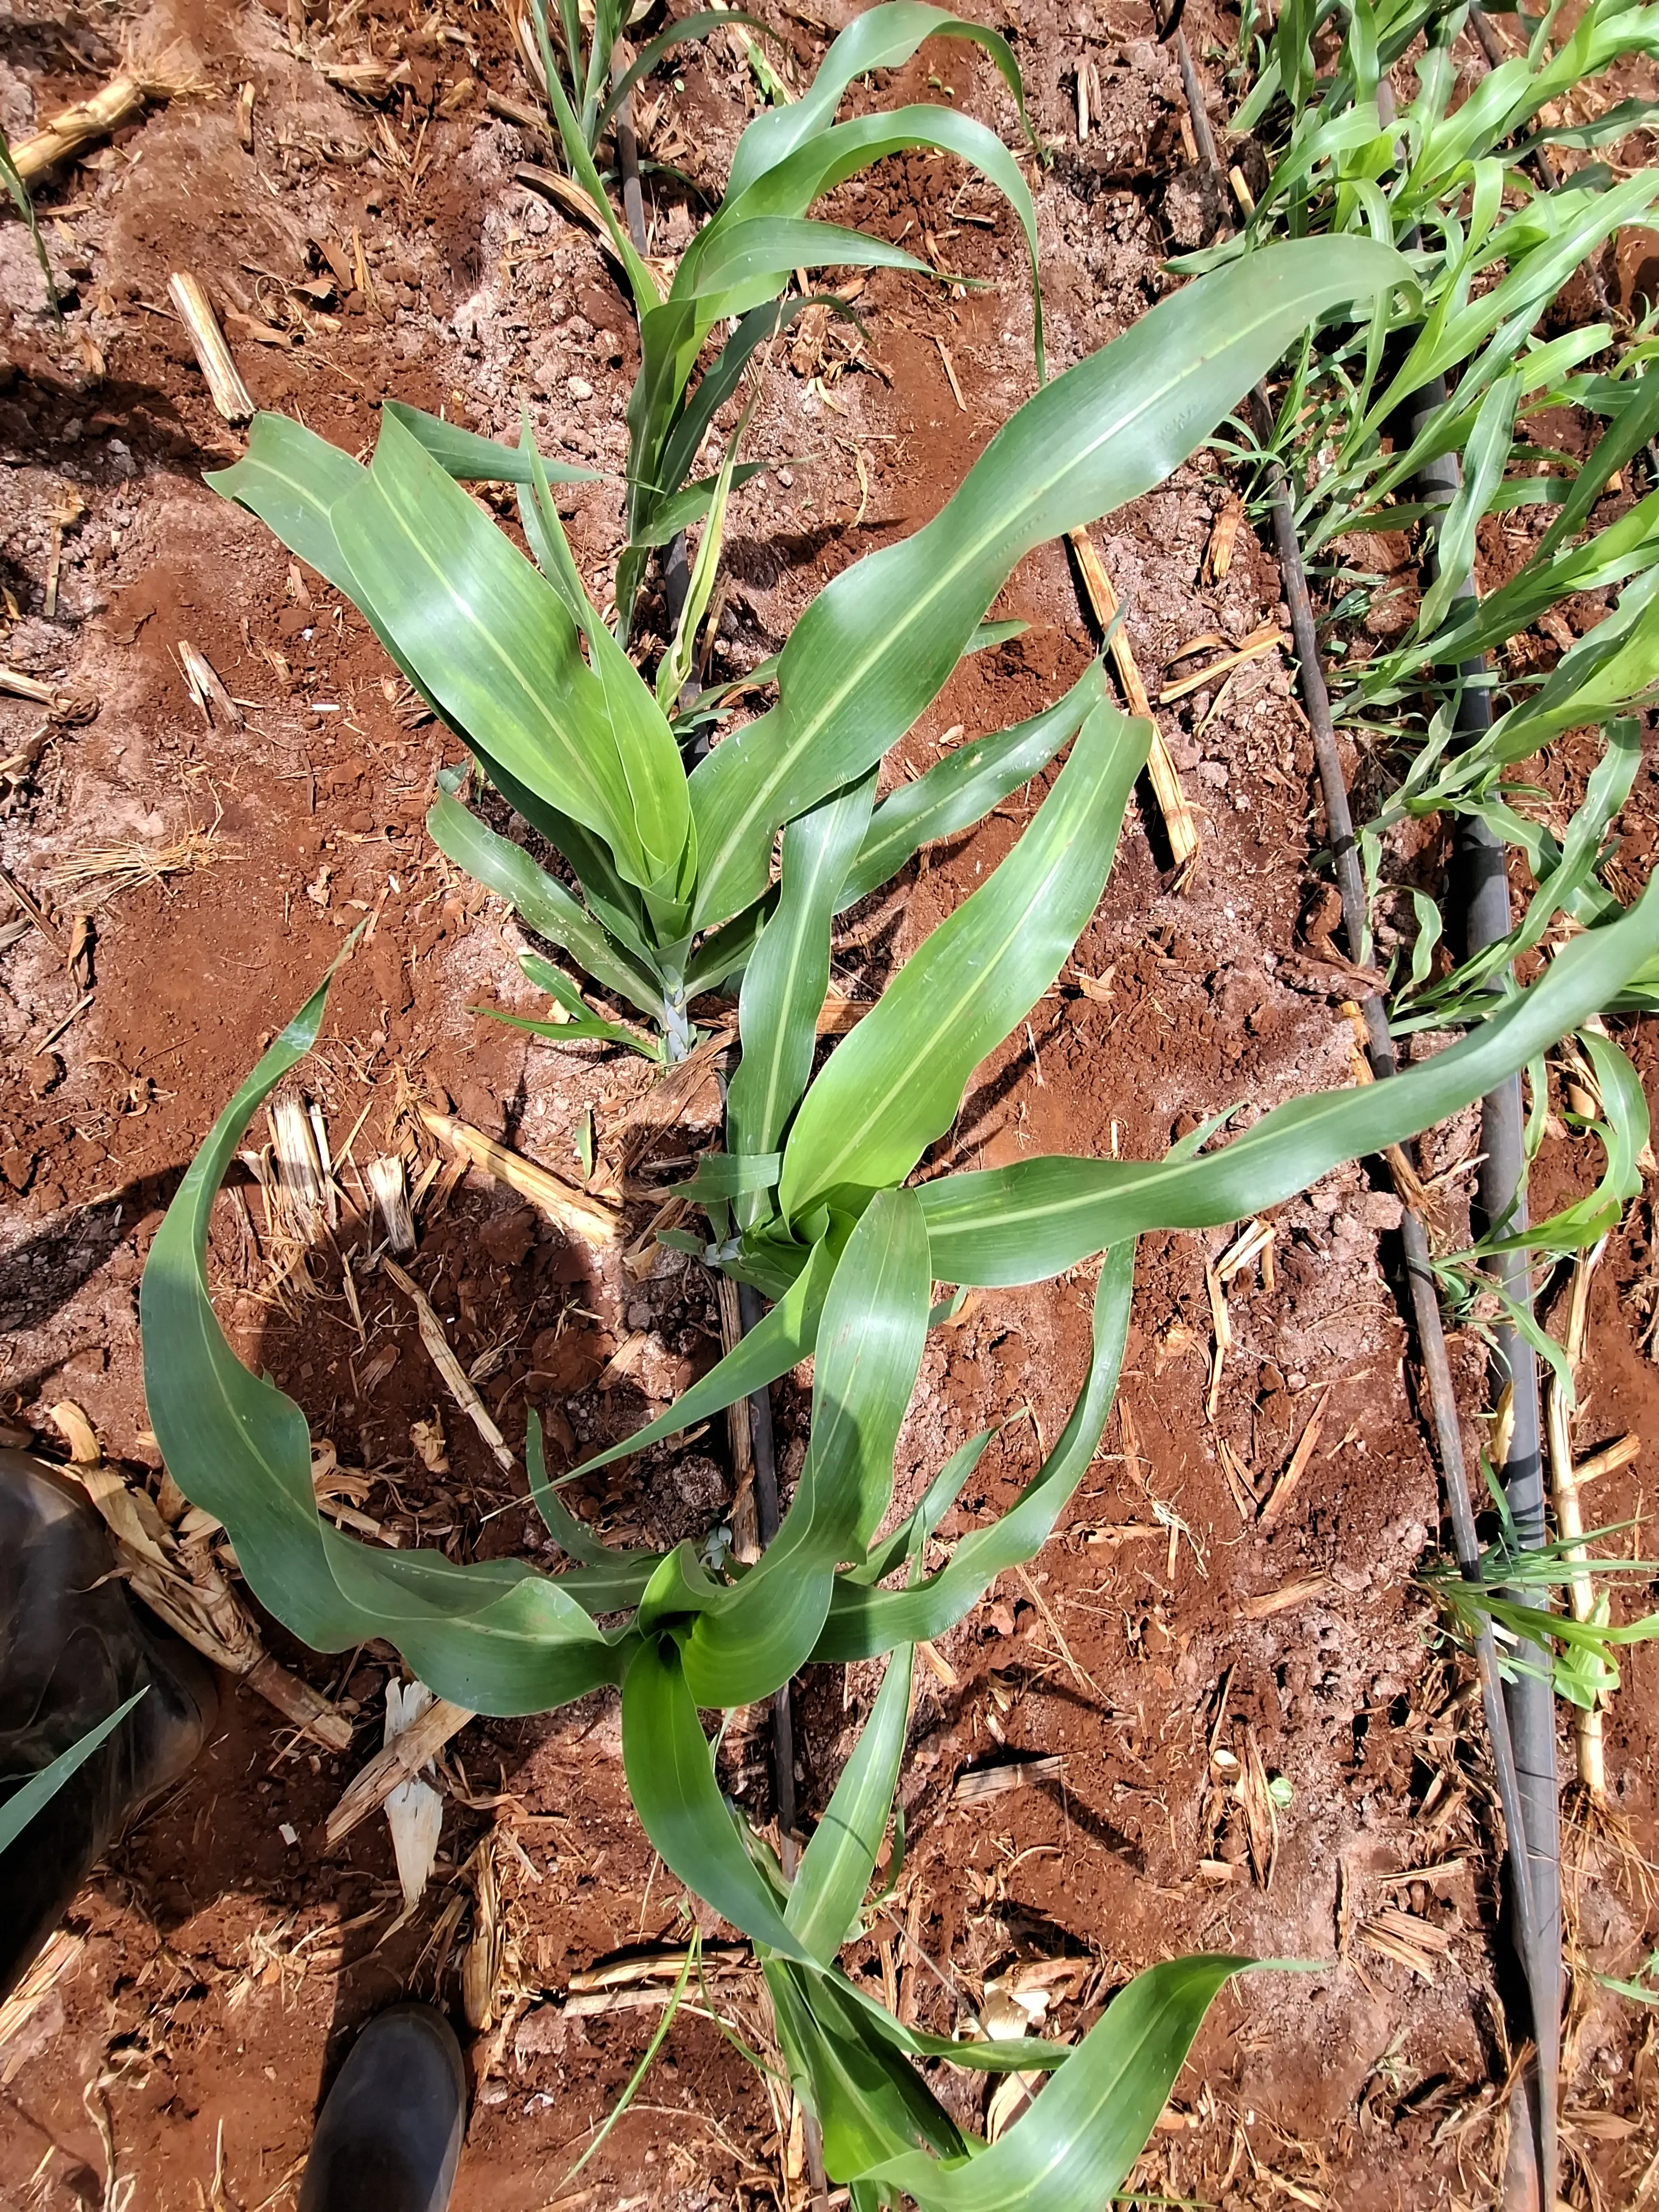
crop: sorghum
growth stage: vegetative
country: Kenya
